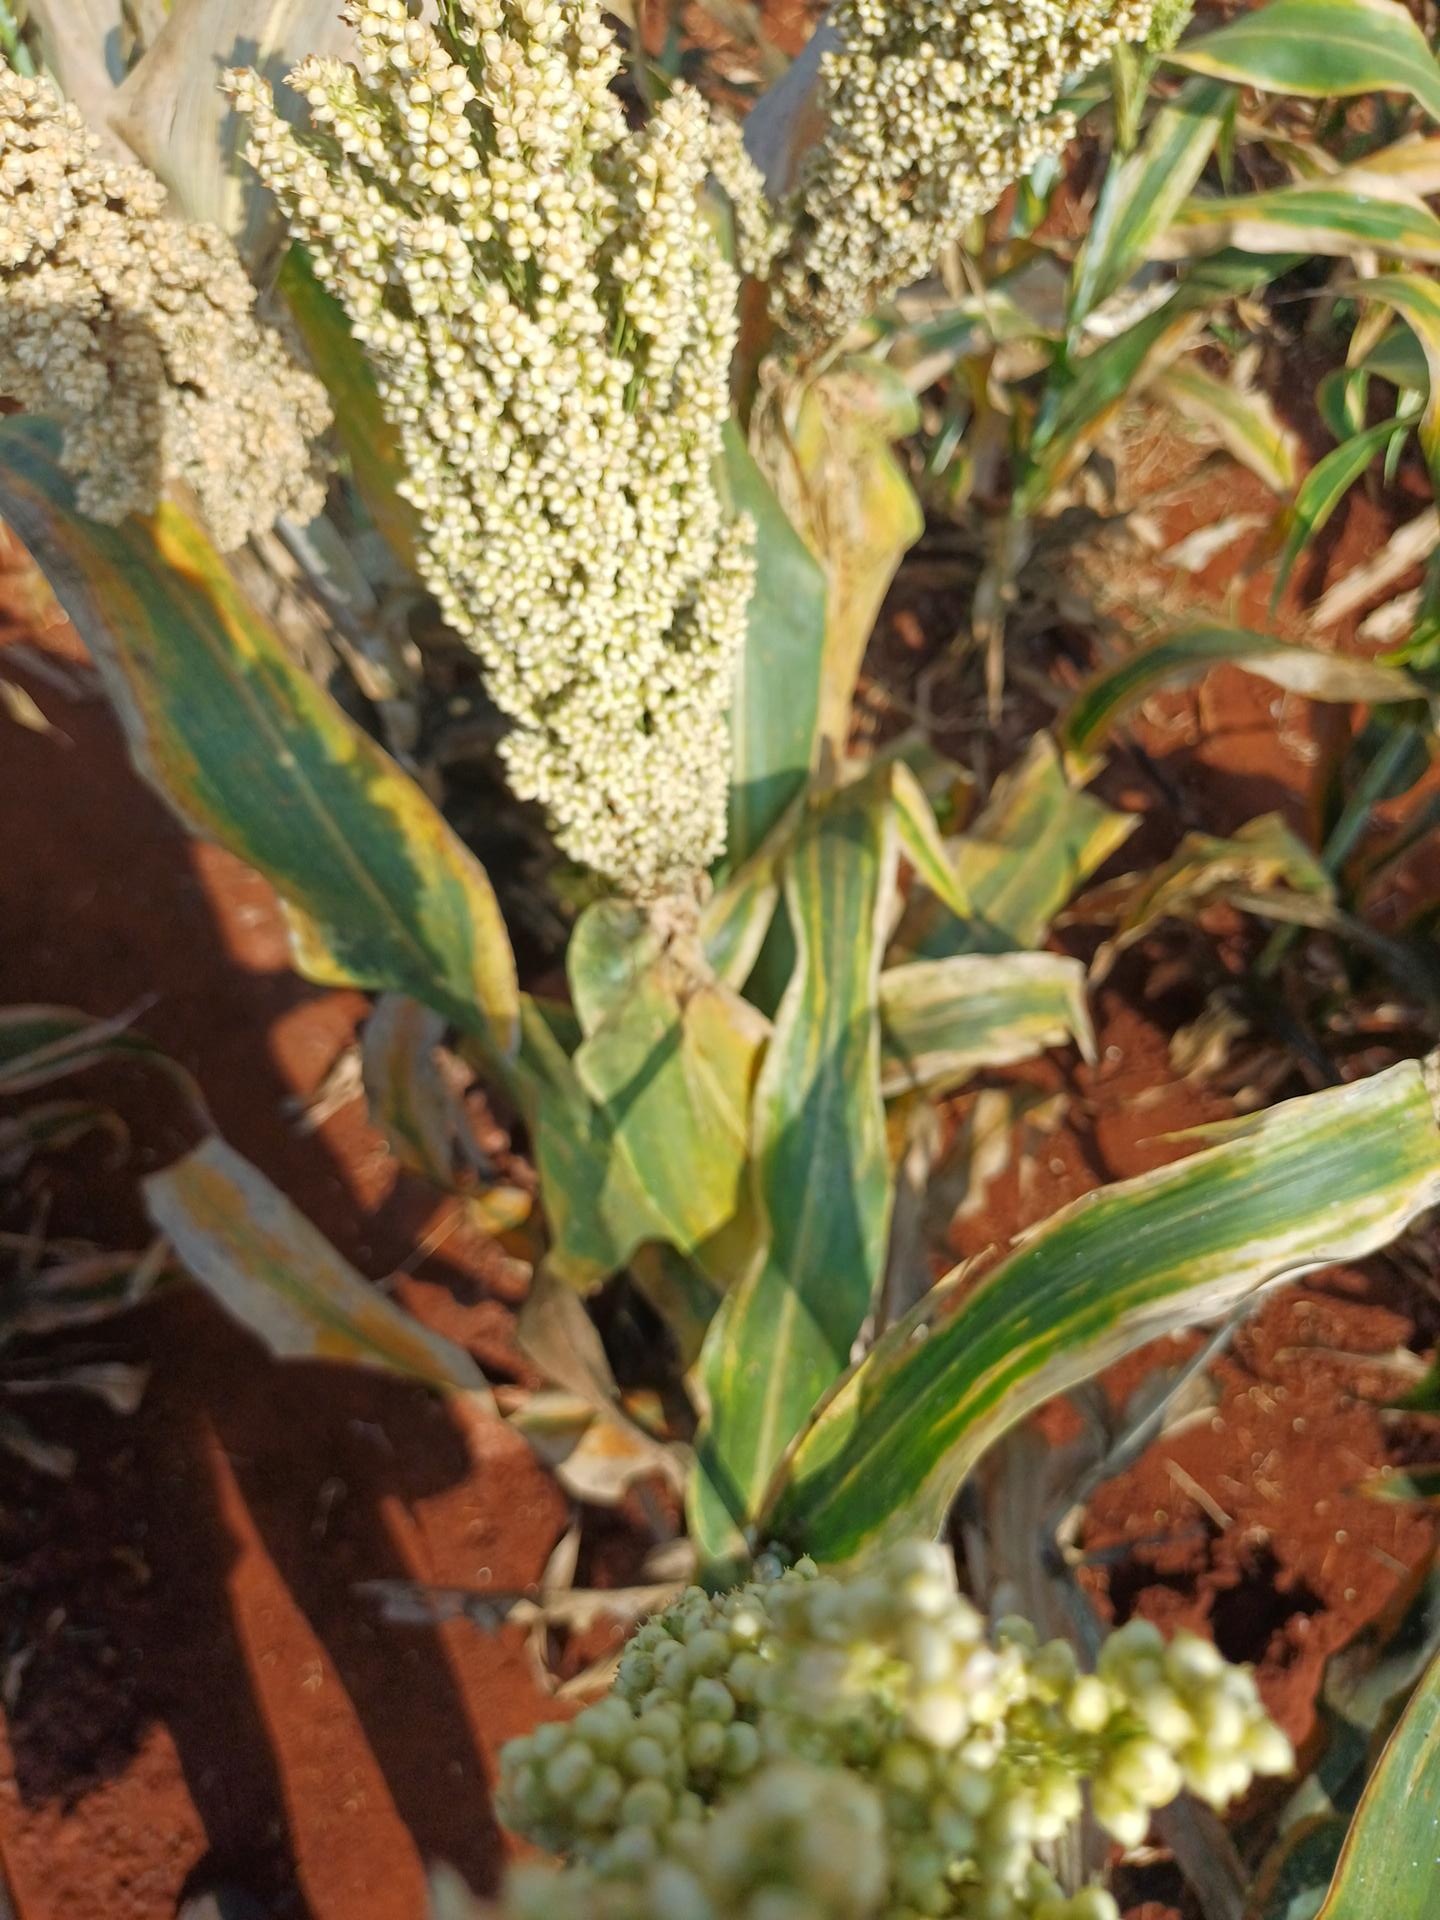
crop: sorghum
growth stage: maturity
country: Kenya
